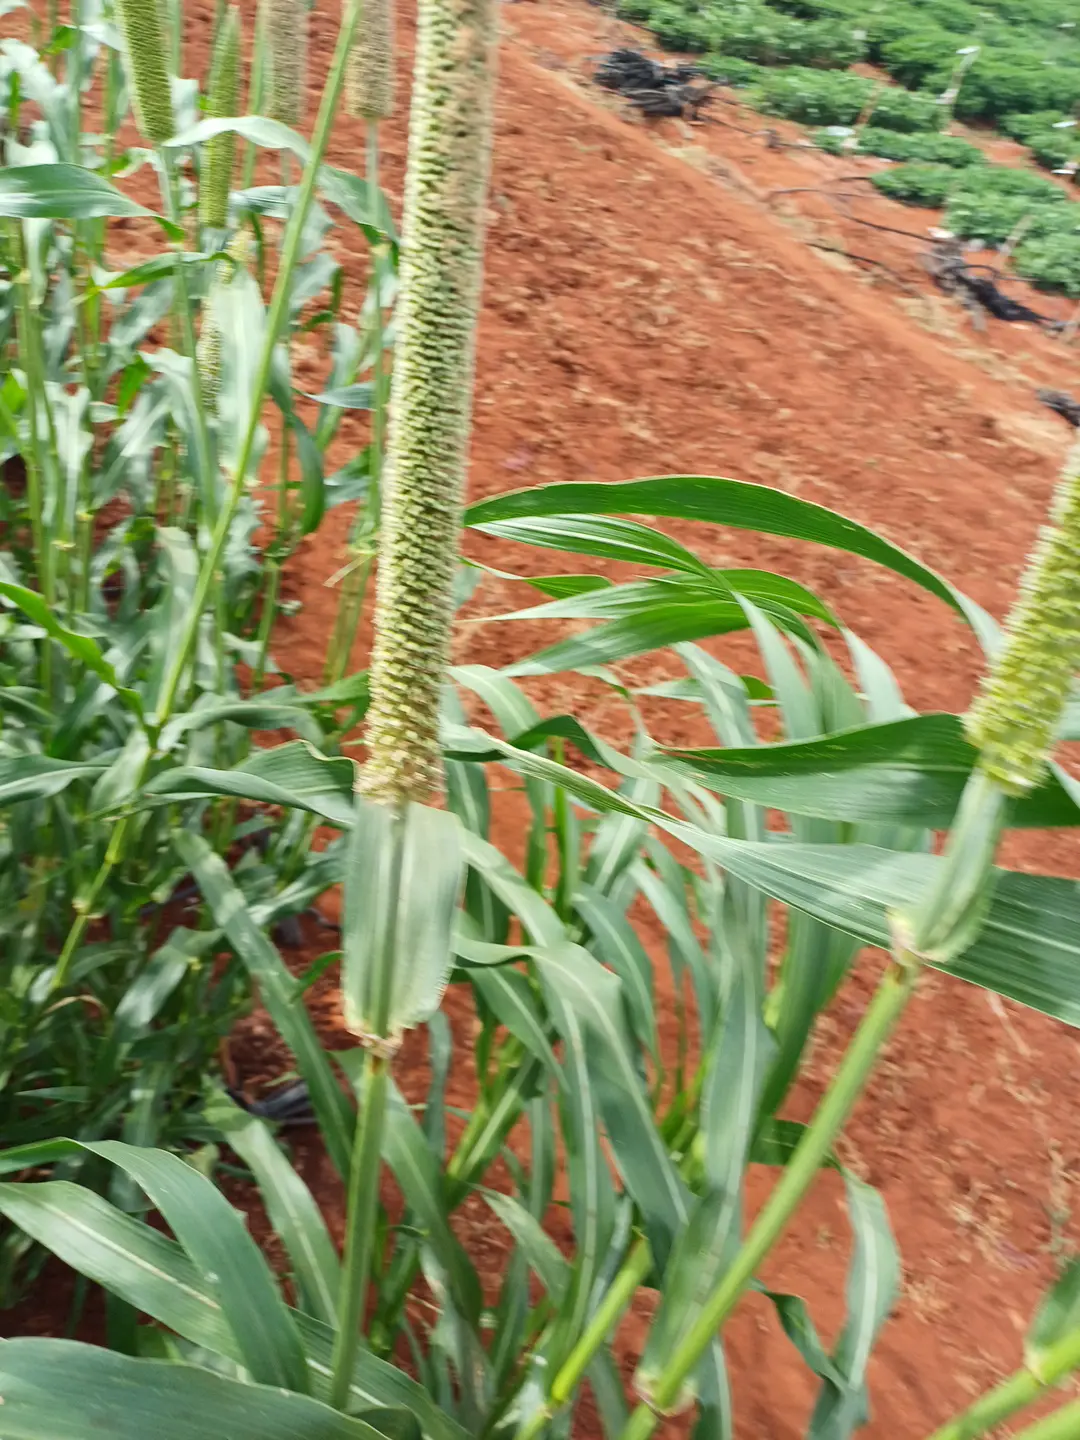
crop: pearl millet
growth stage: flowering
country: Kenya
